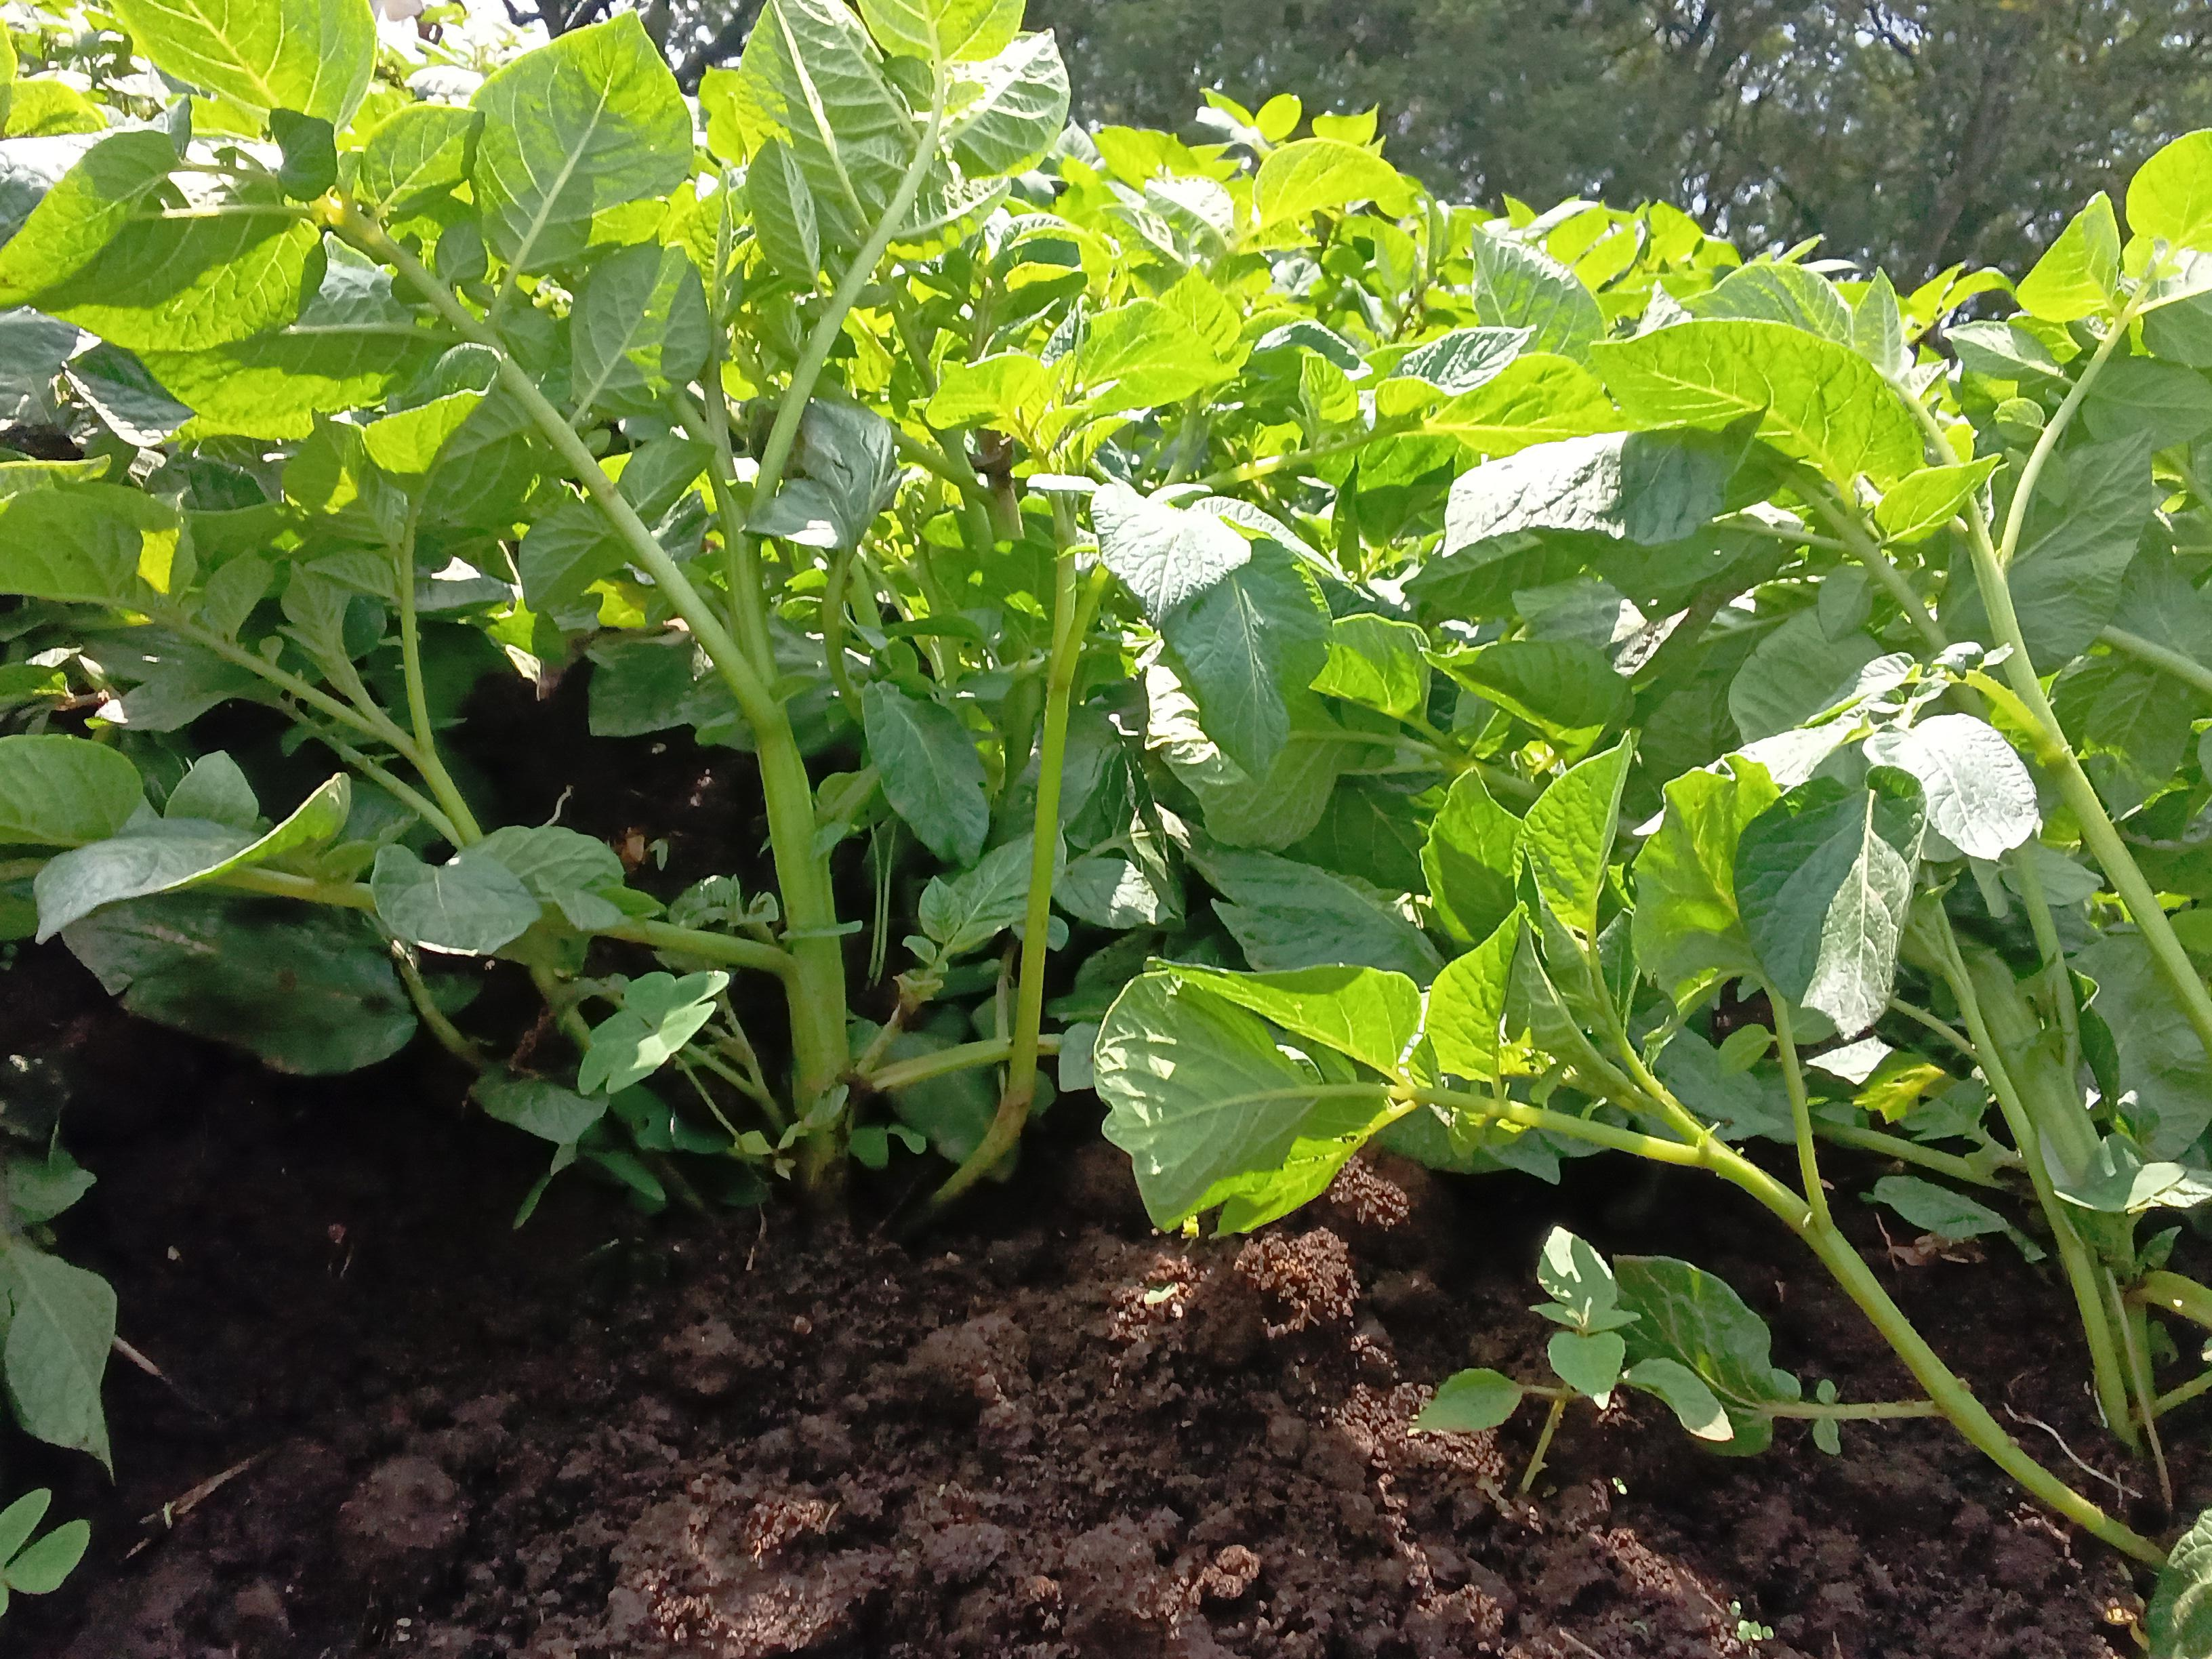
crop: potato
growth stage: vegetative
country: Kenya
